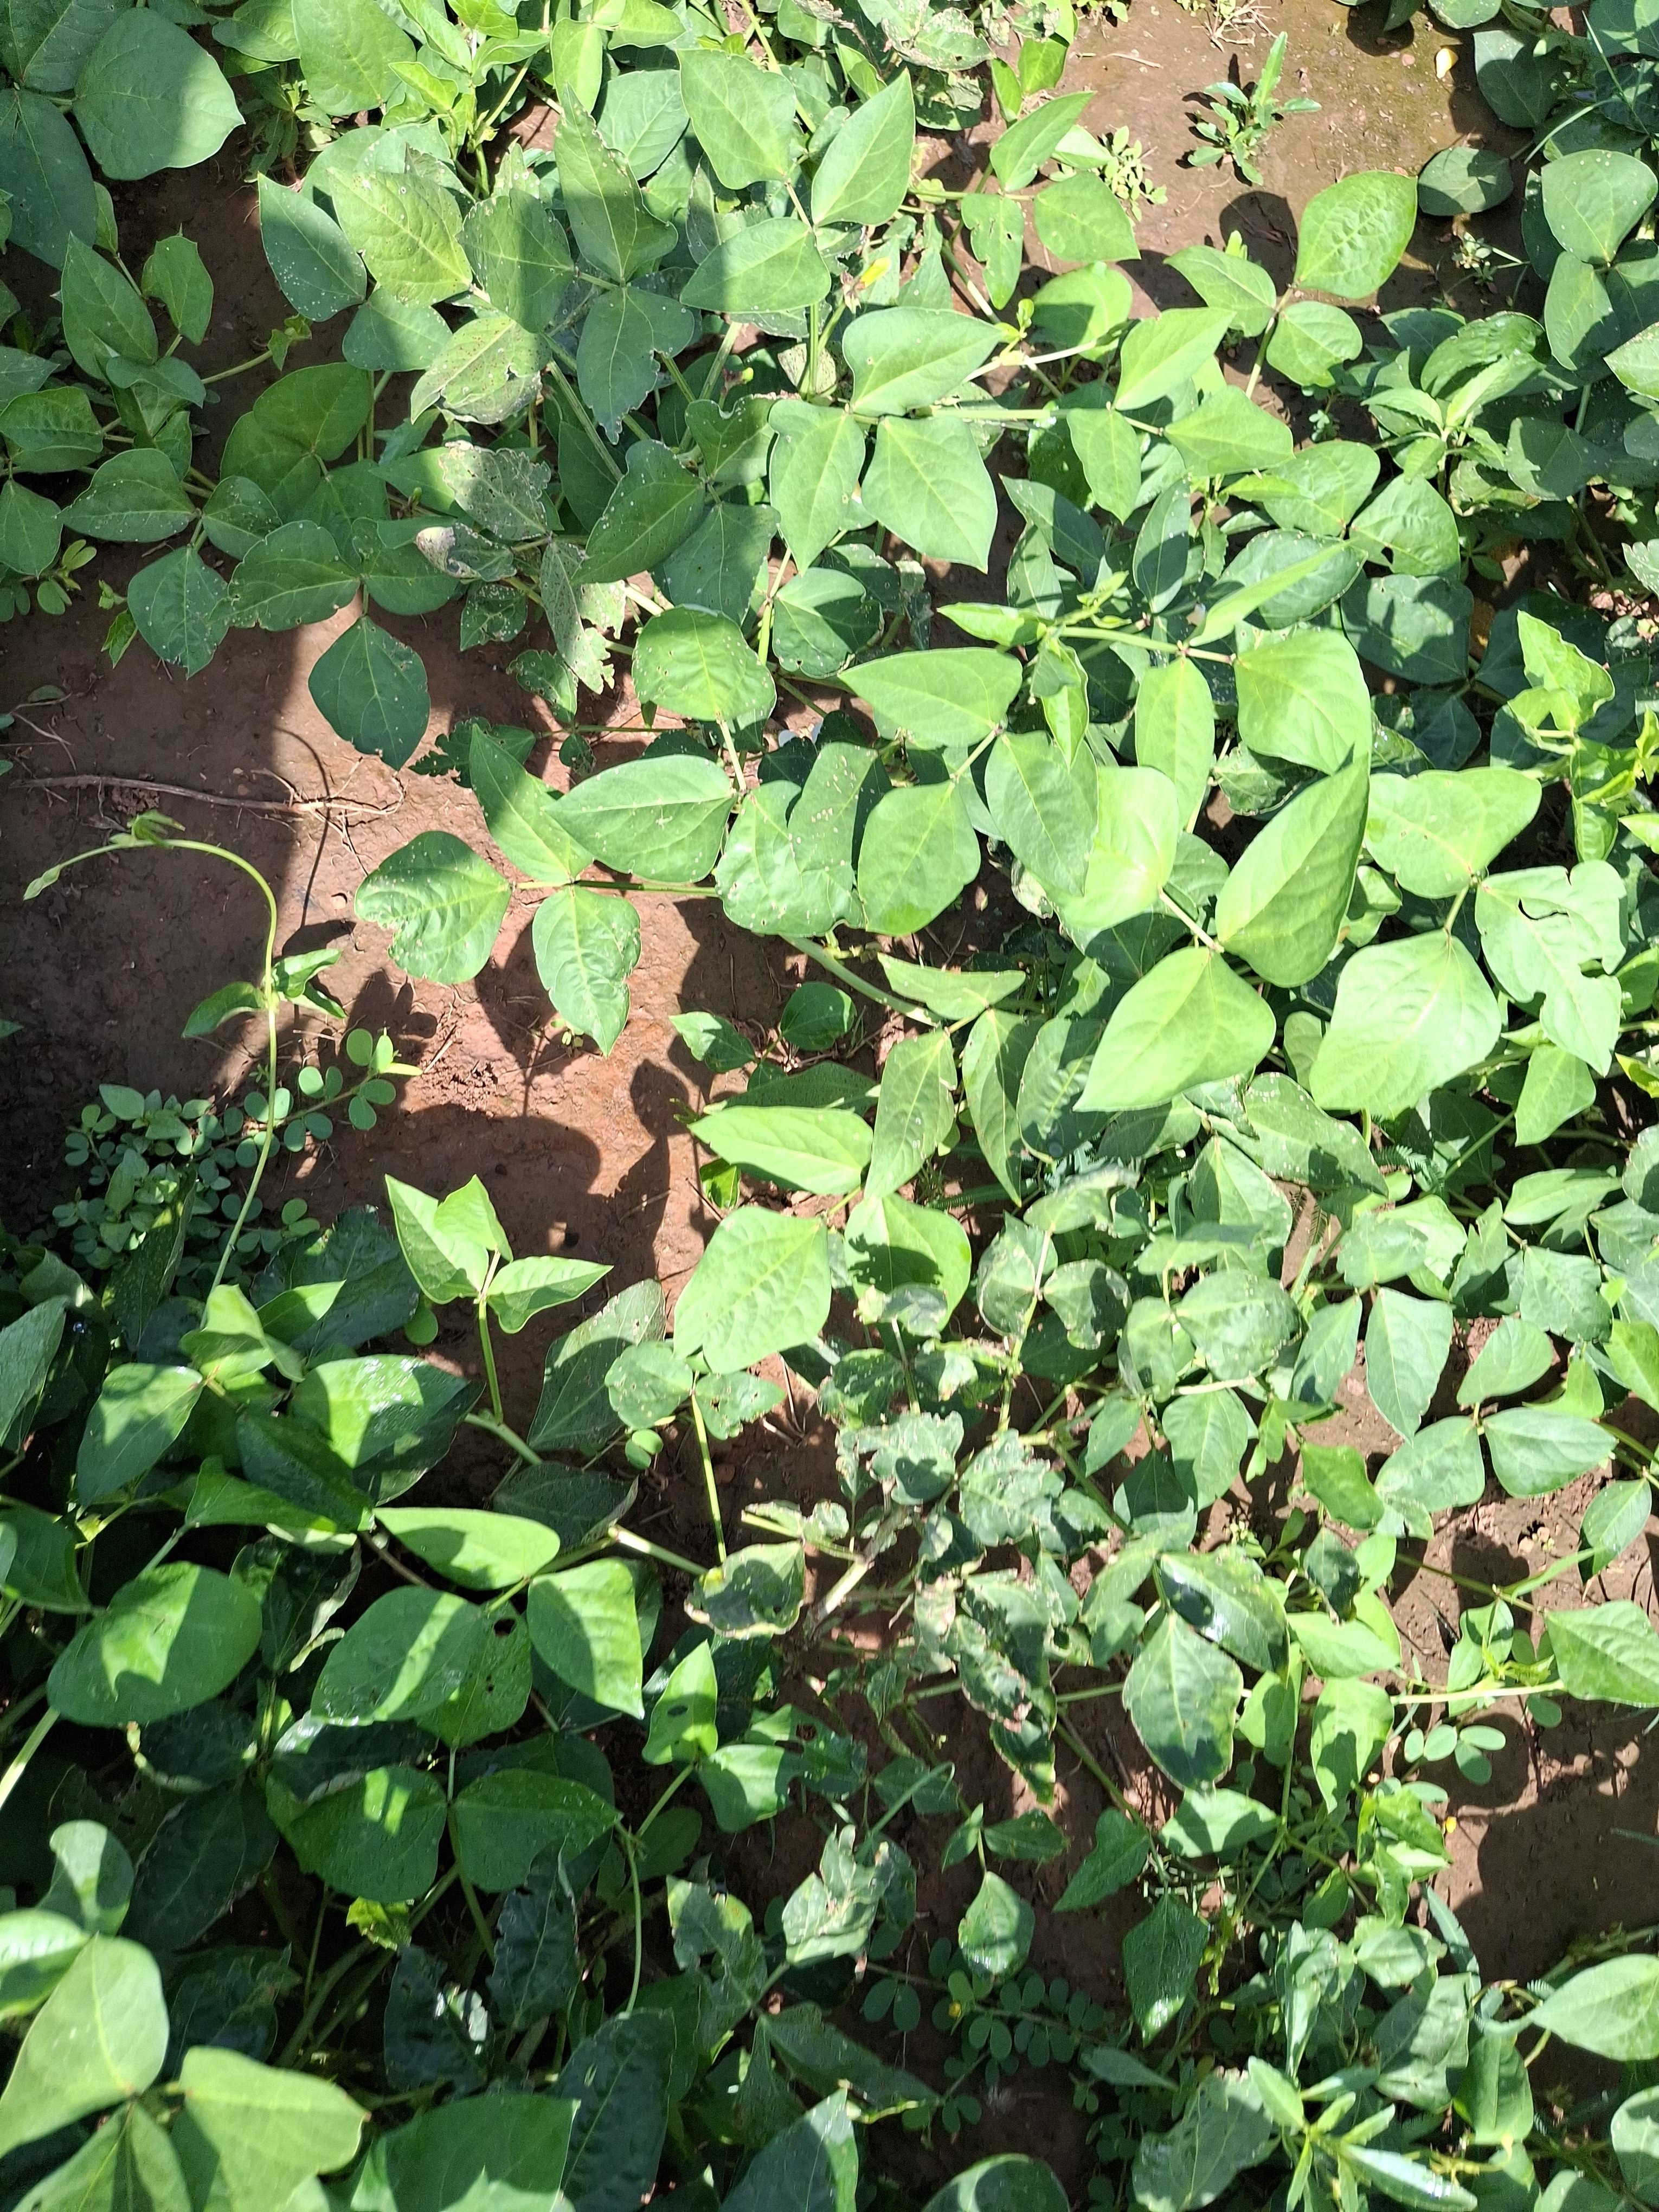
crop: cowpea
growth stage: development pod
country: Nigeria
